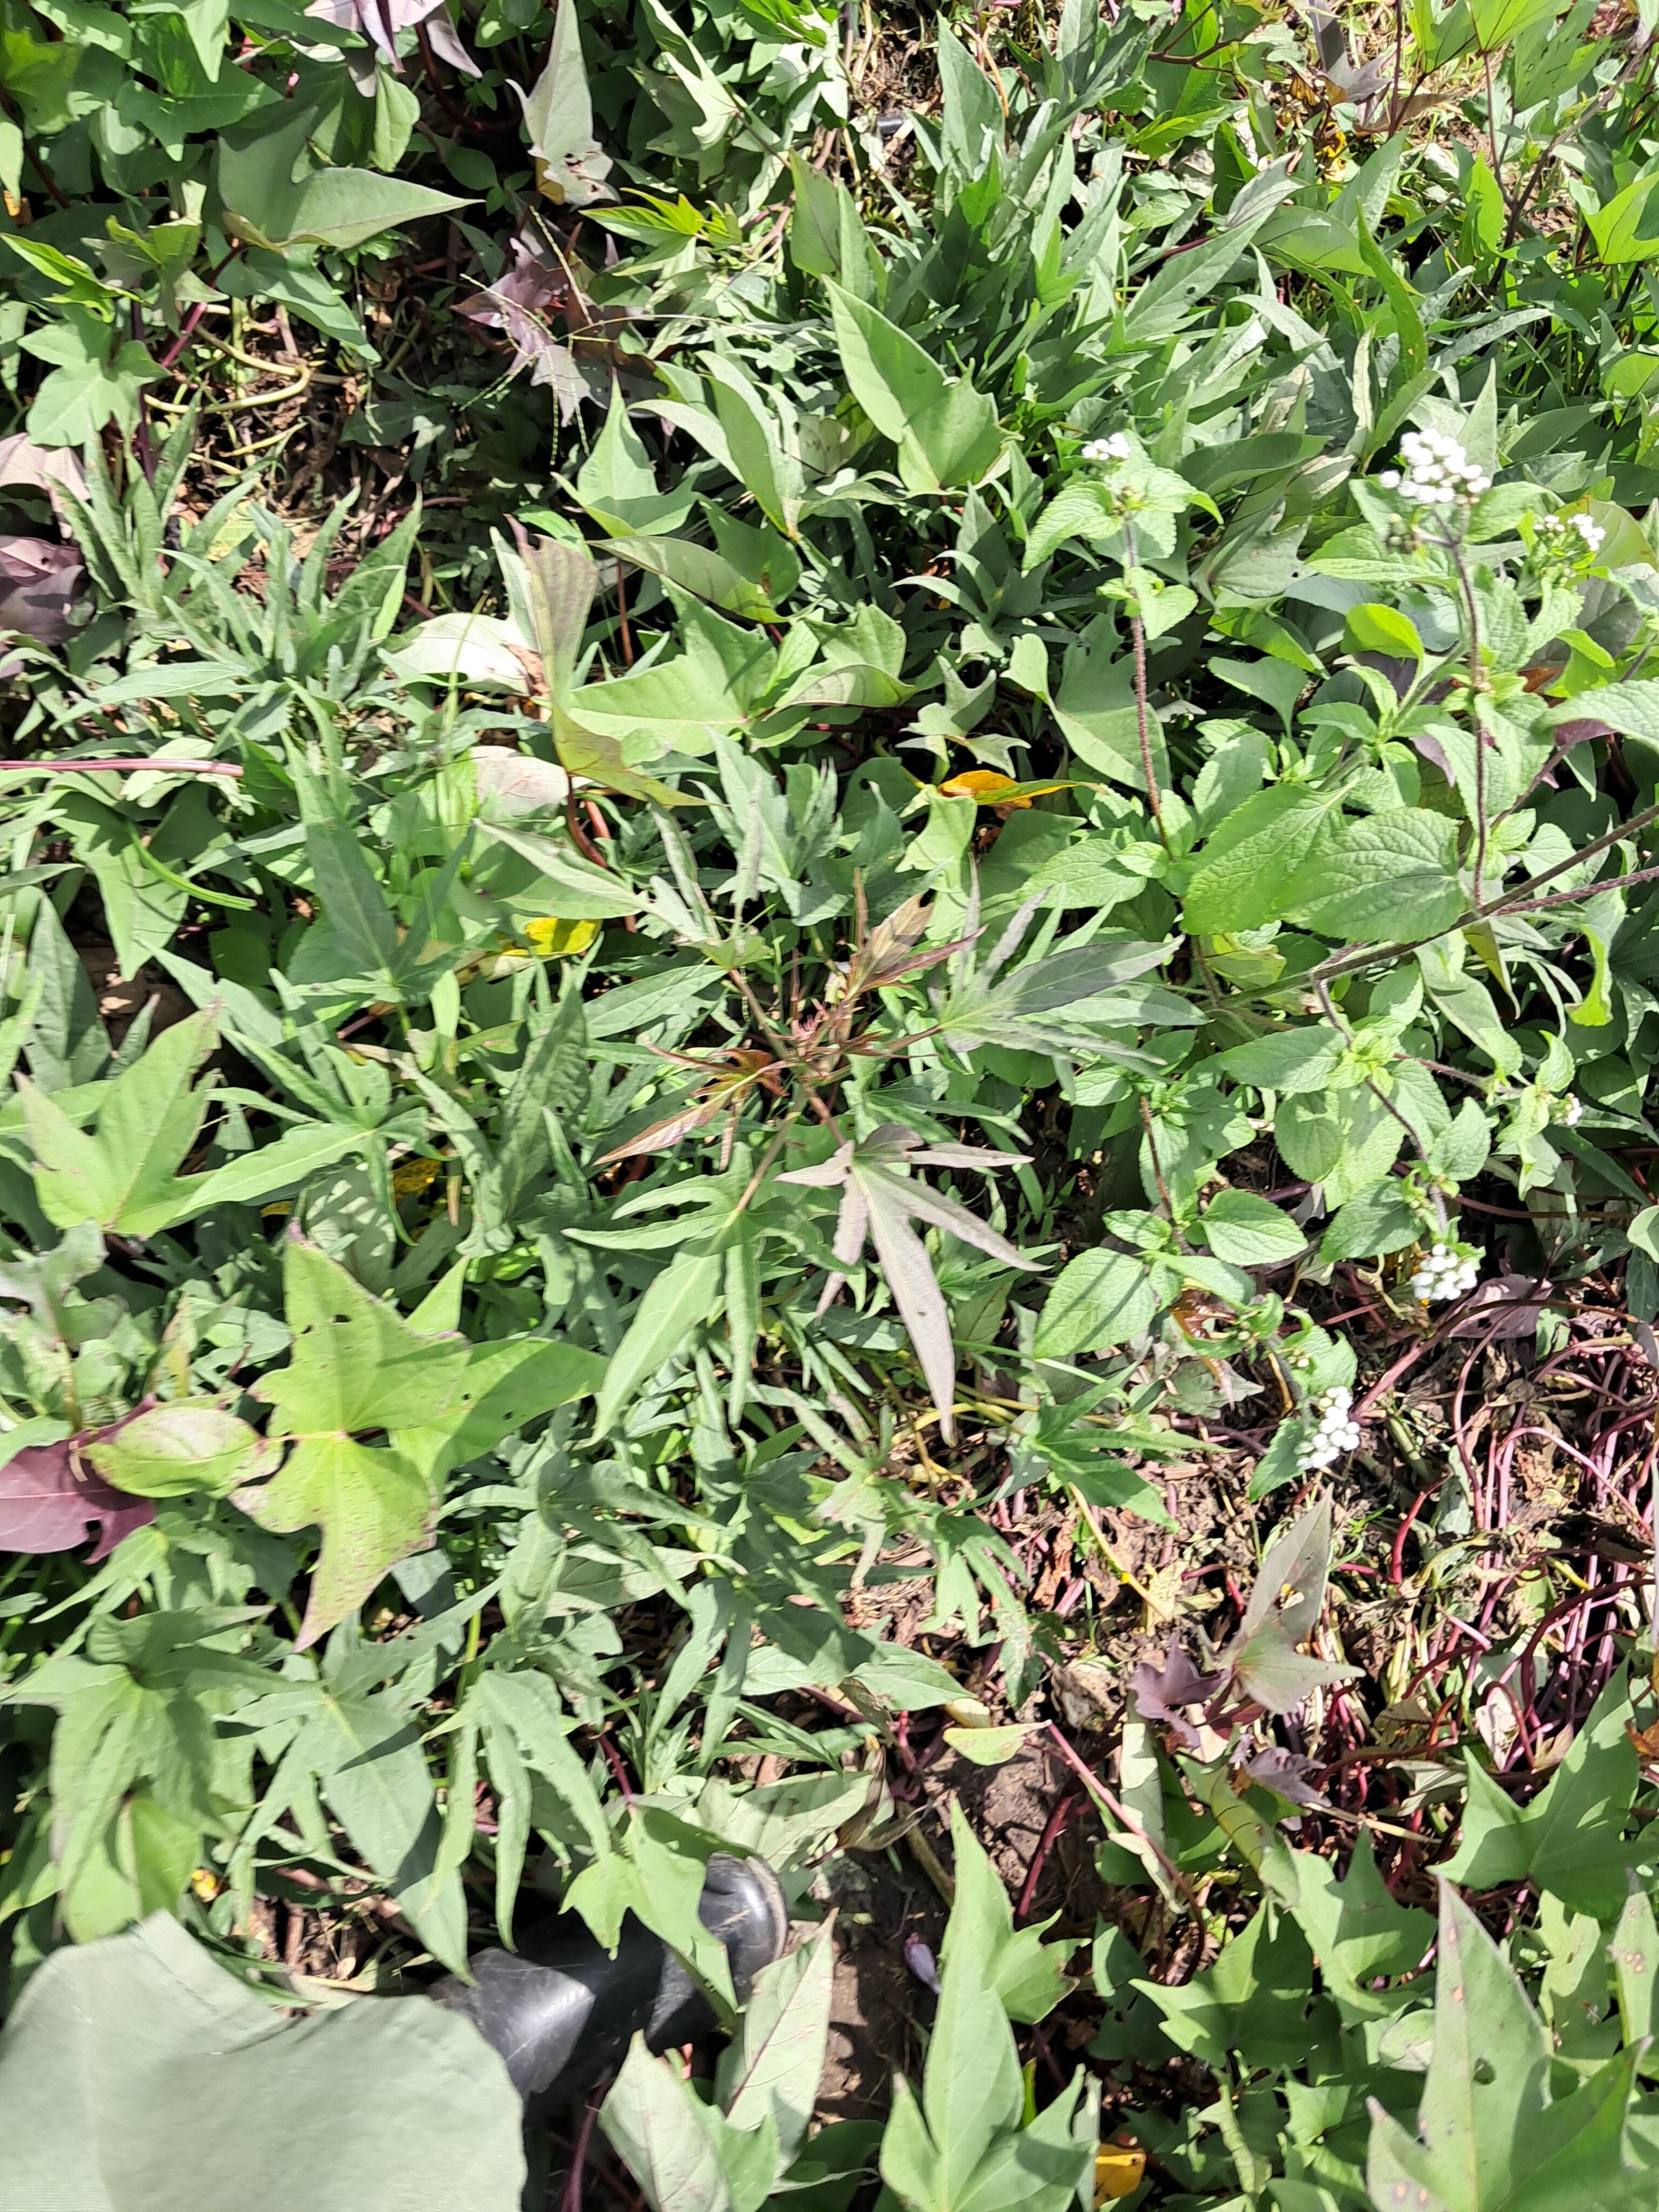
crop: sorghum
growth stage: heading tuber
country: Tanzania
